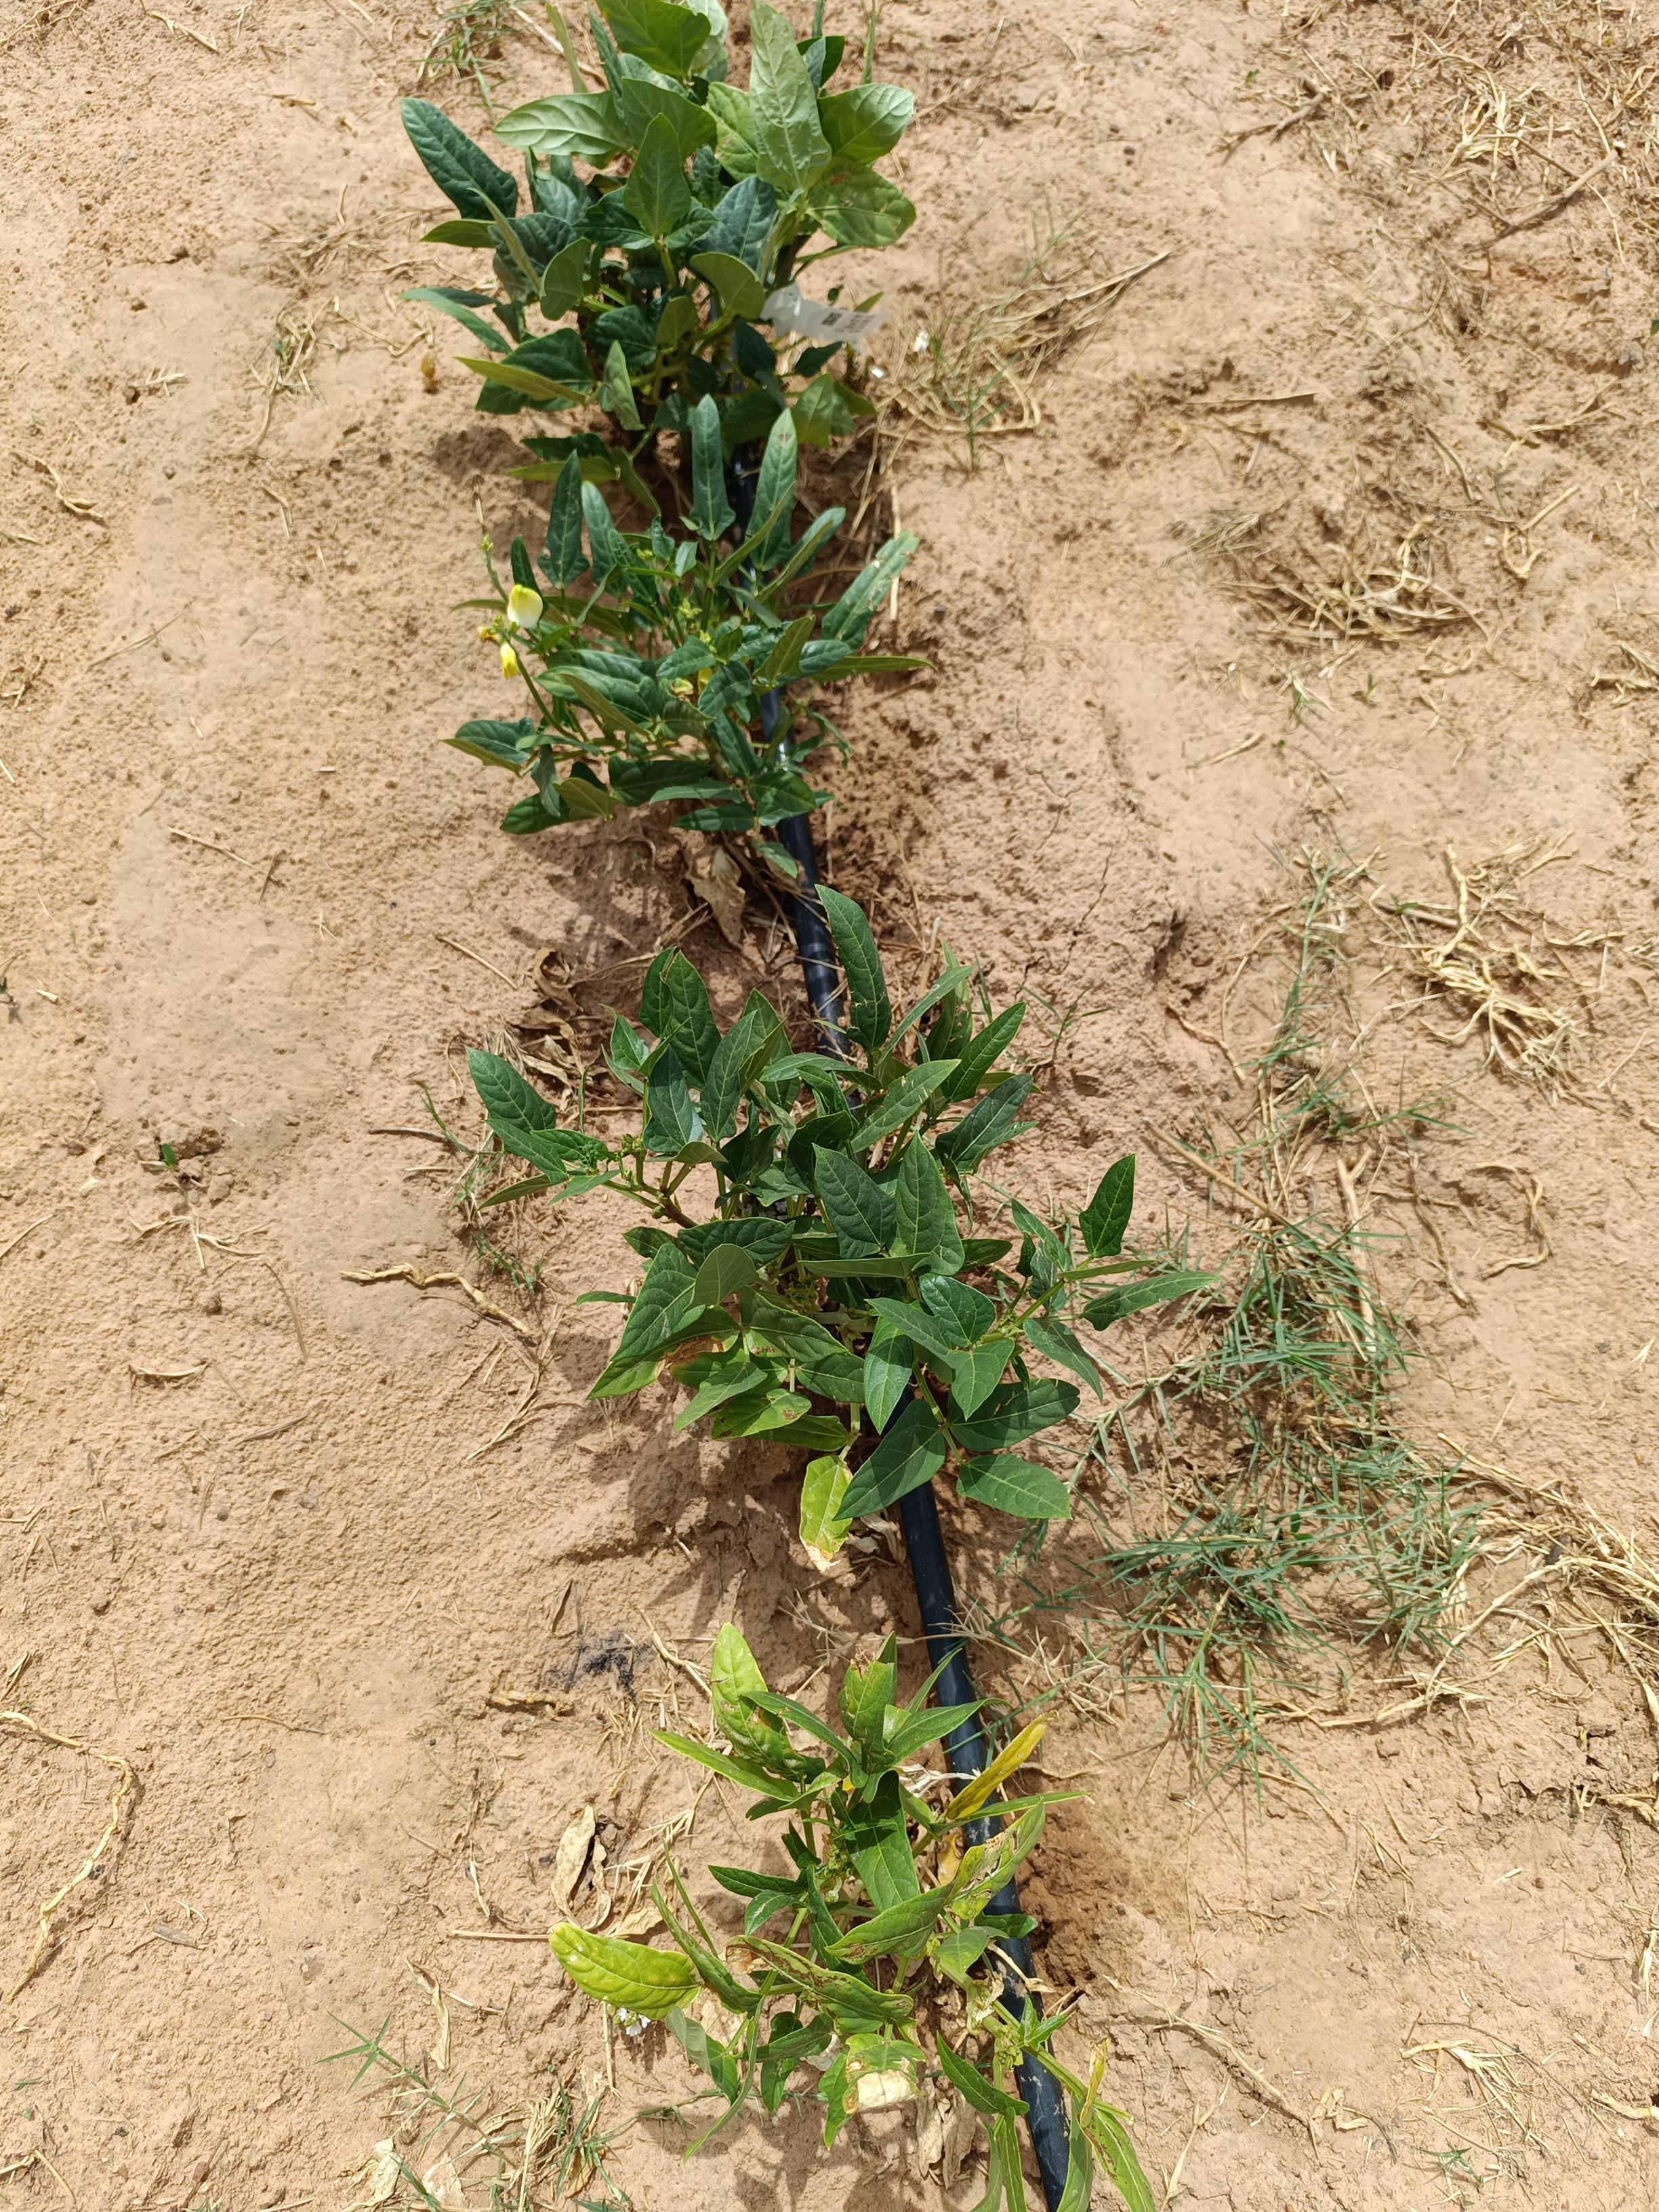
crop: cowpea
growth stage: flowering
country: Nigeria
